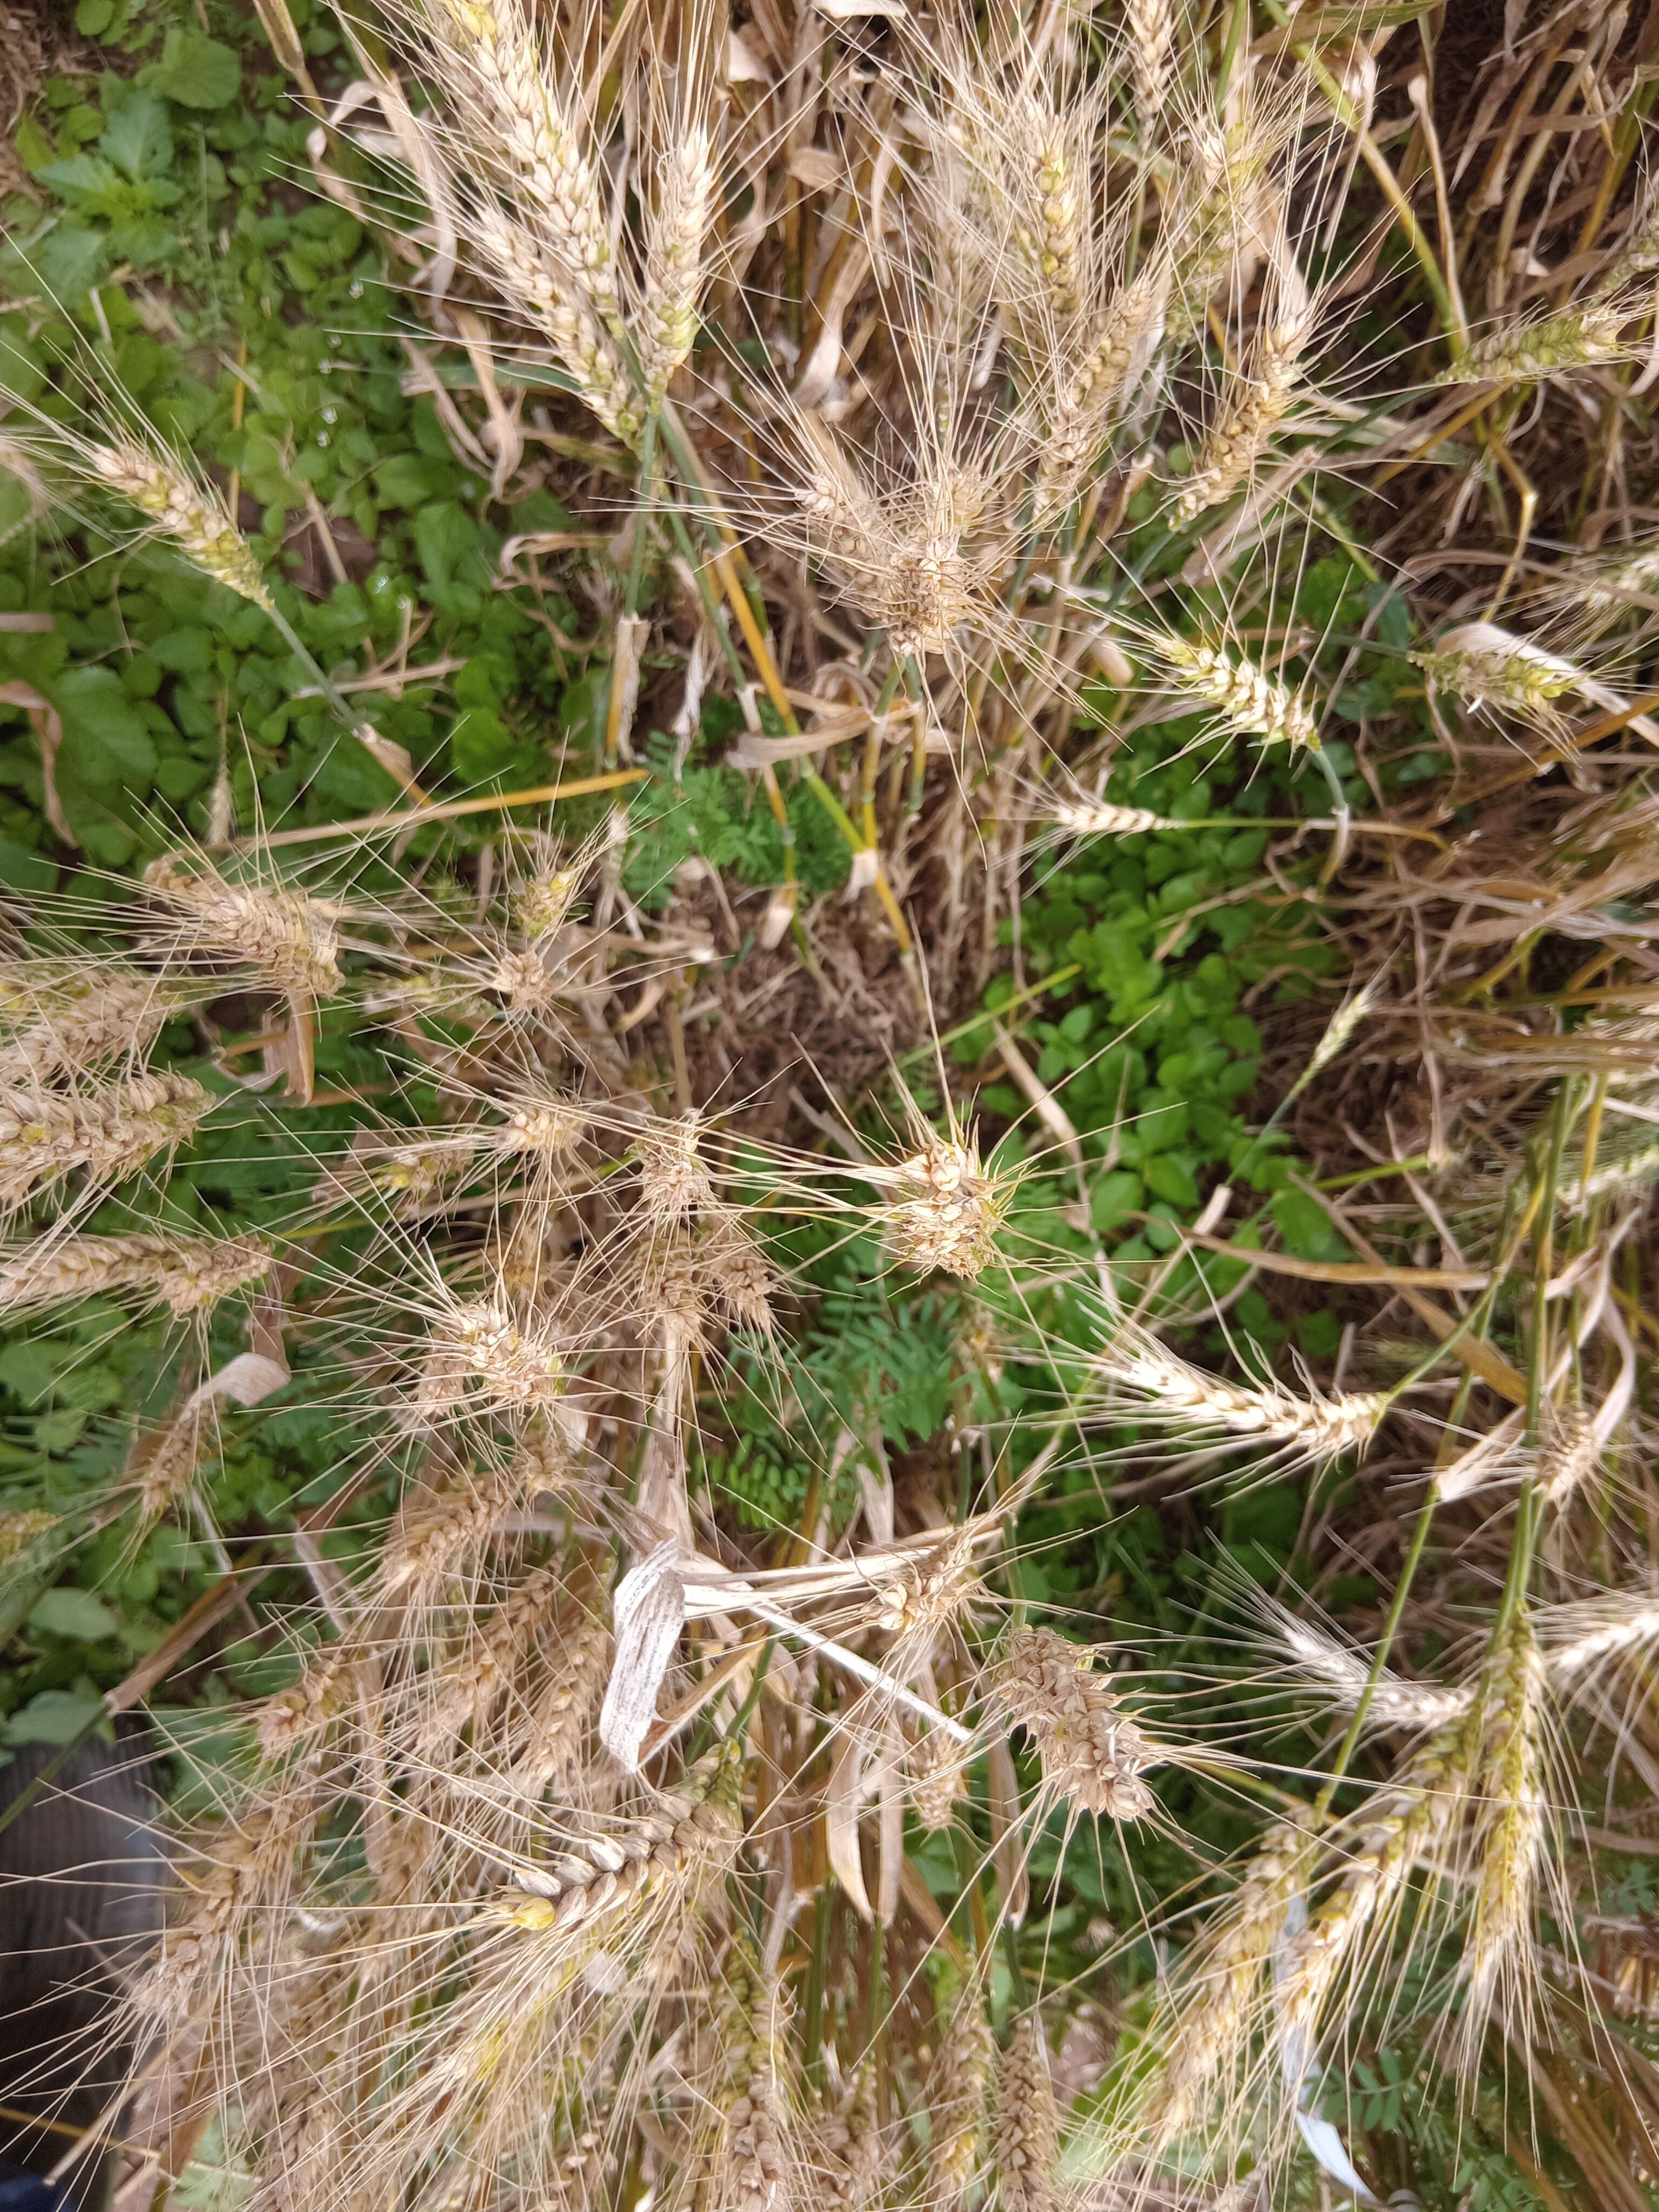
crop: wheat
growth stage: maturity
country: Kenya
